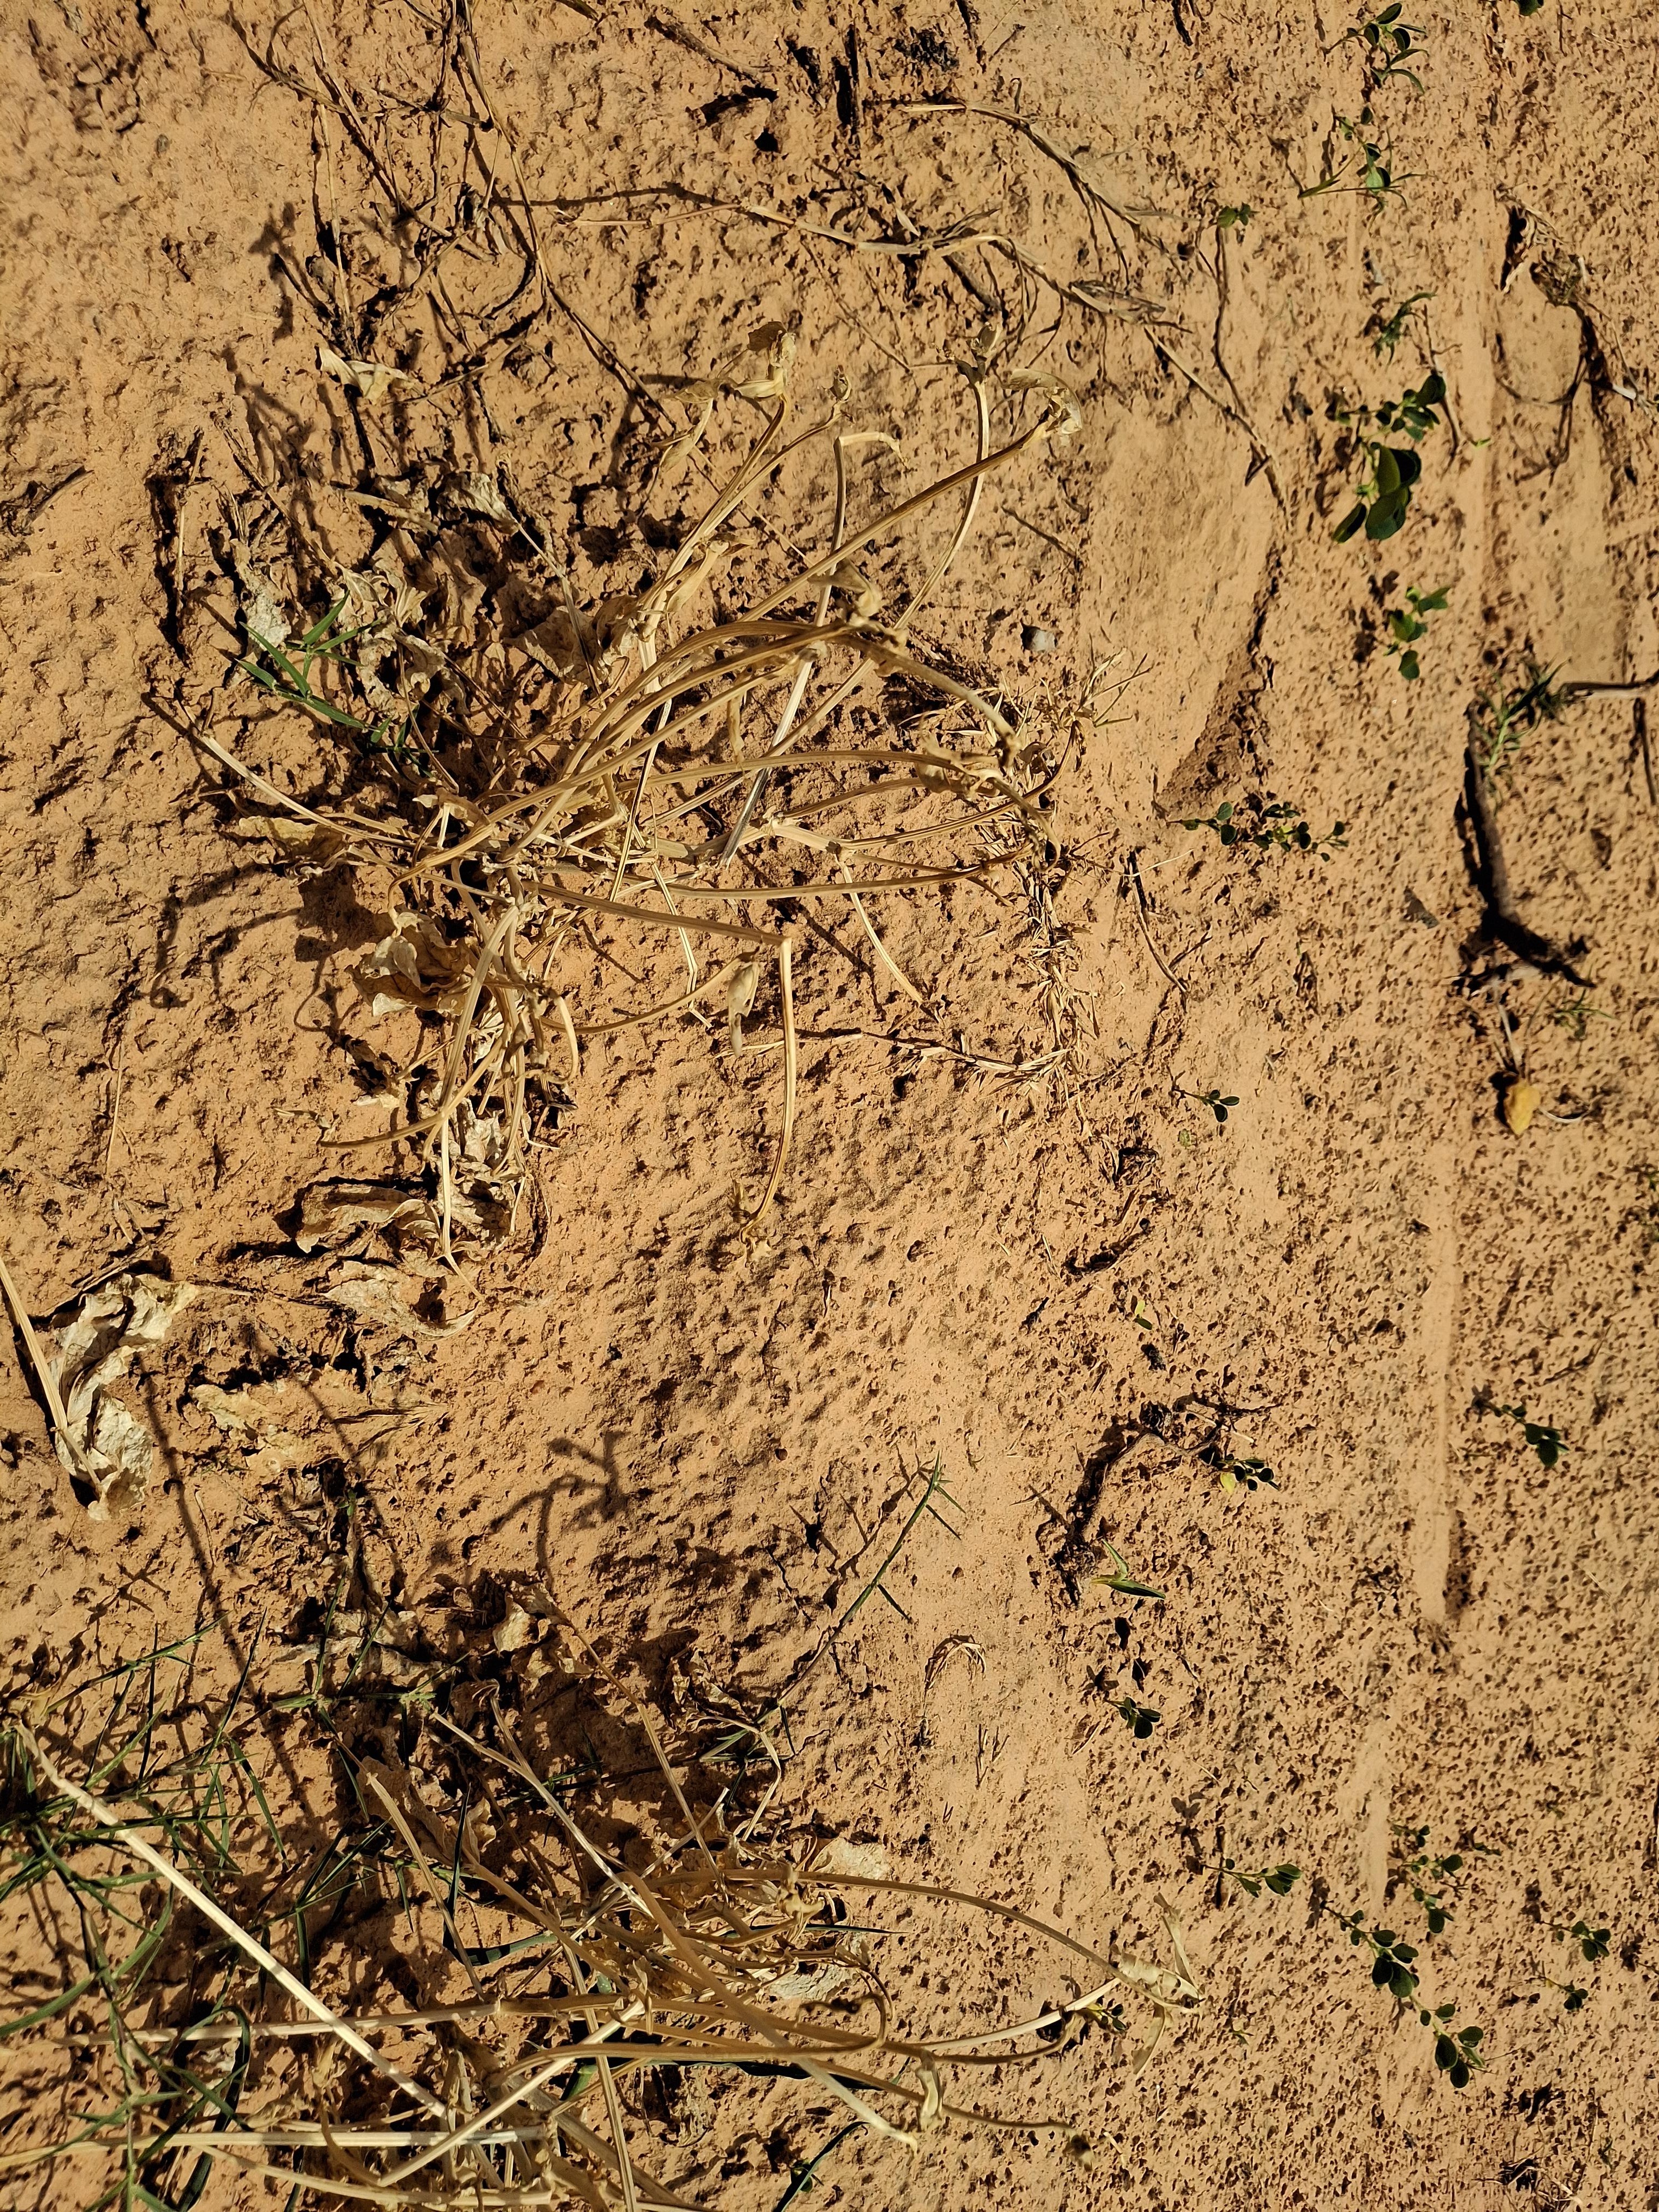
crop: cowpea
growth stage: harvest maturity
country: Nigeria
